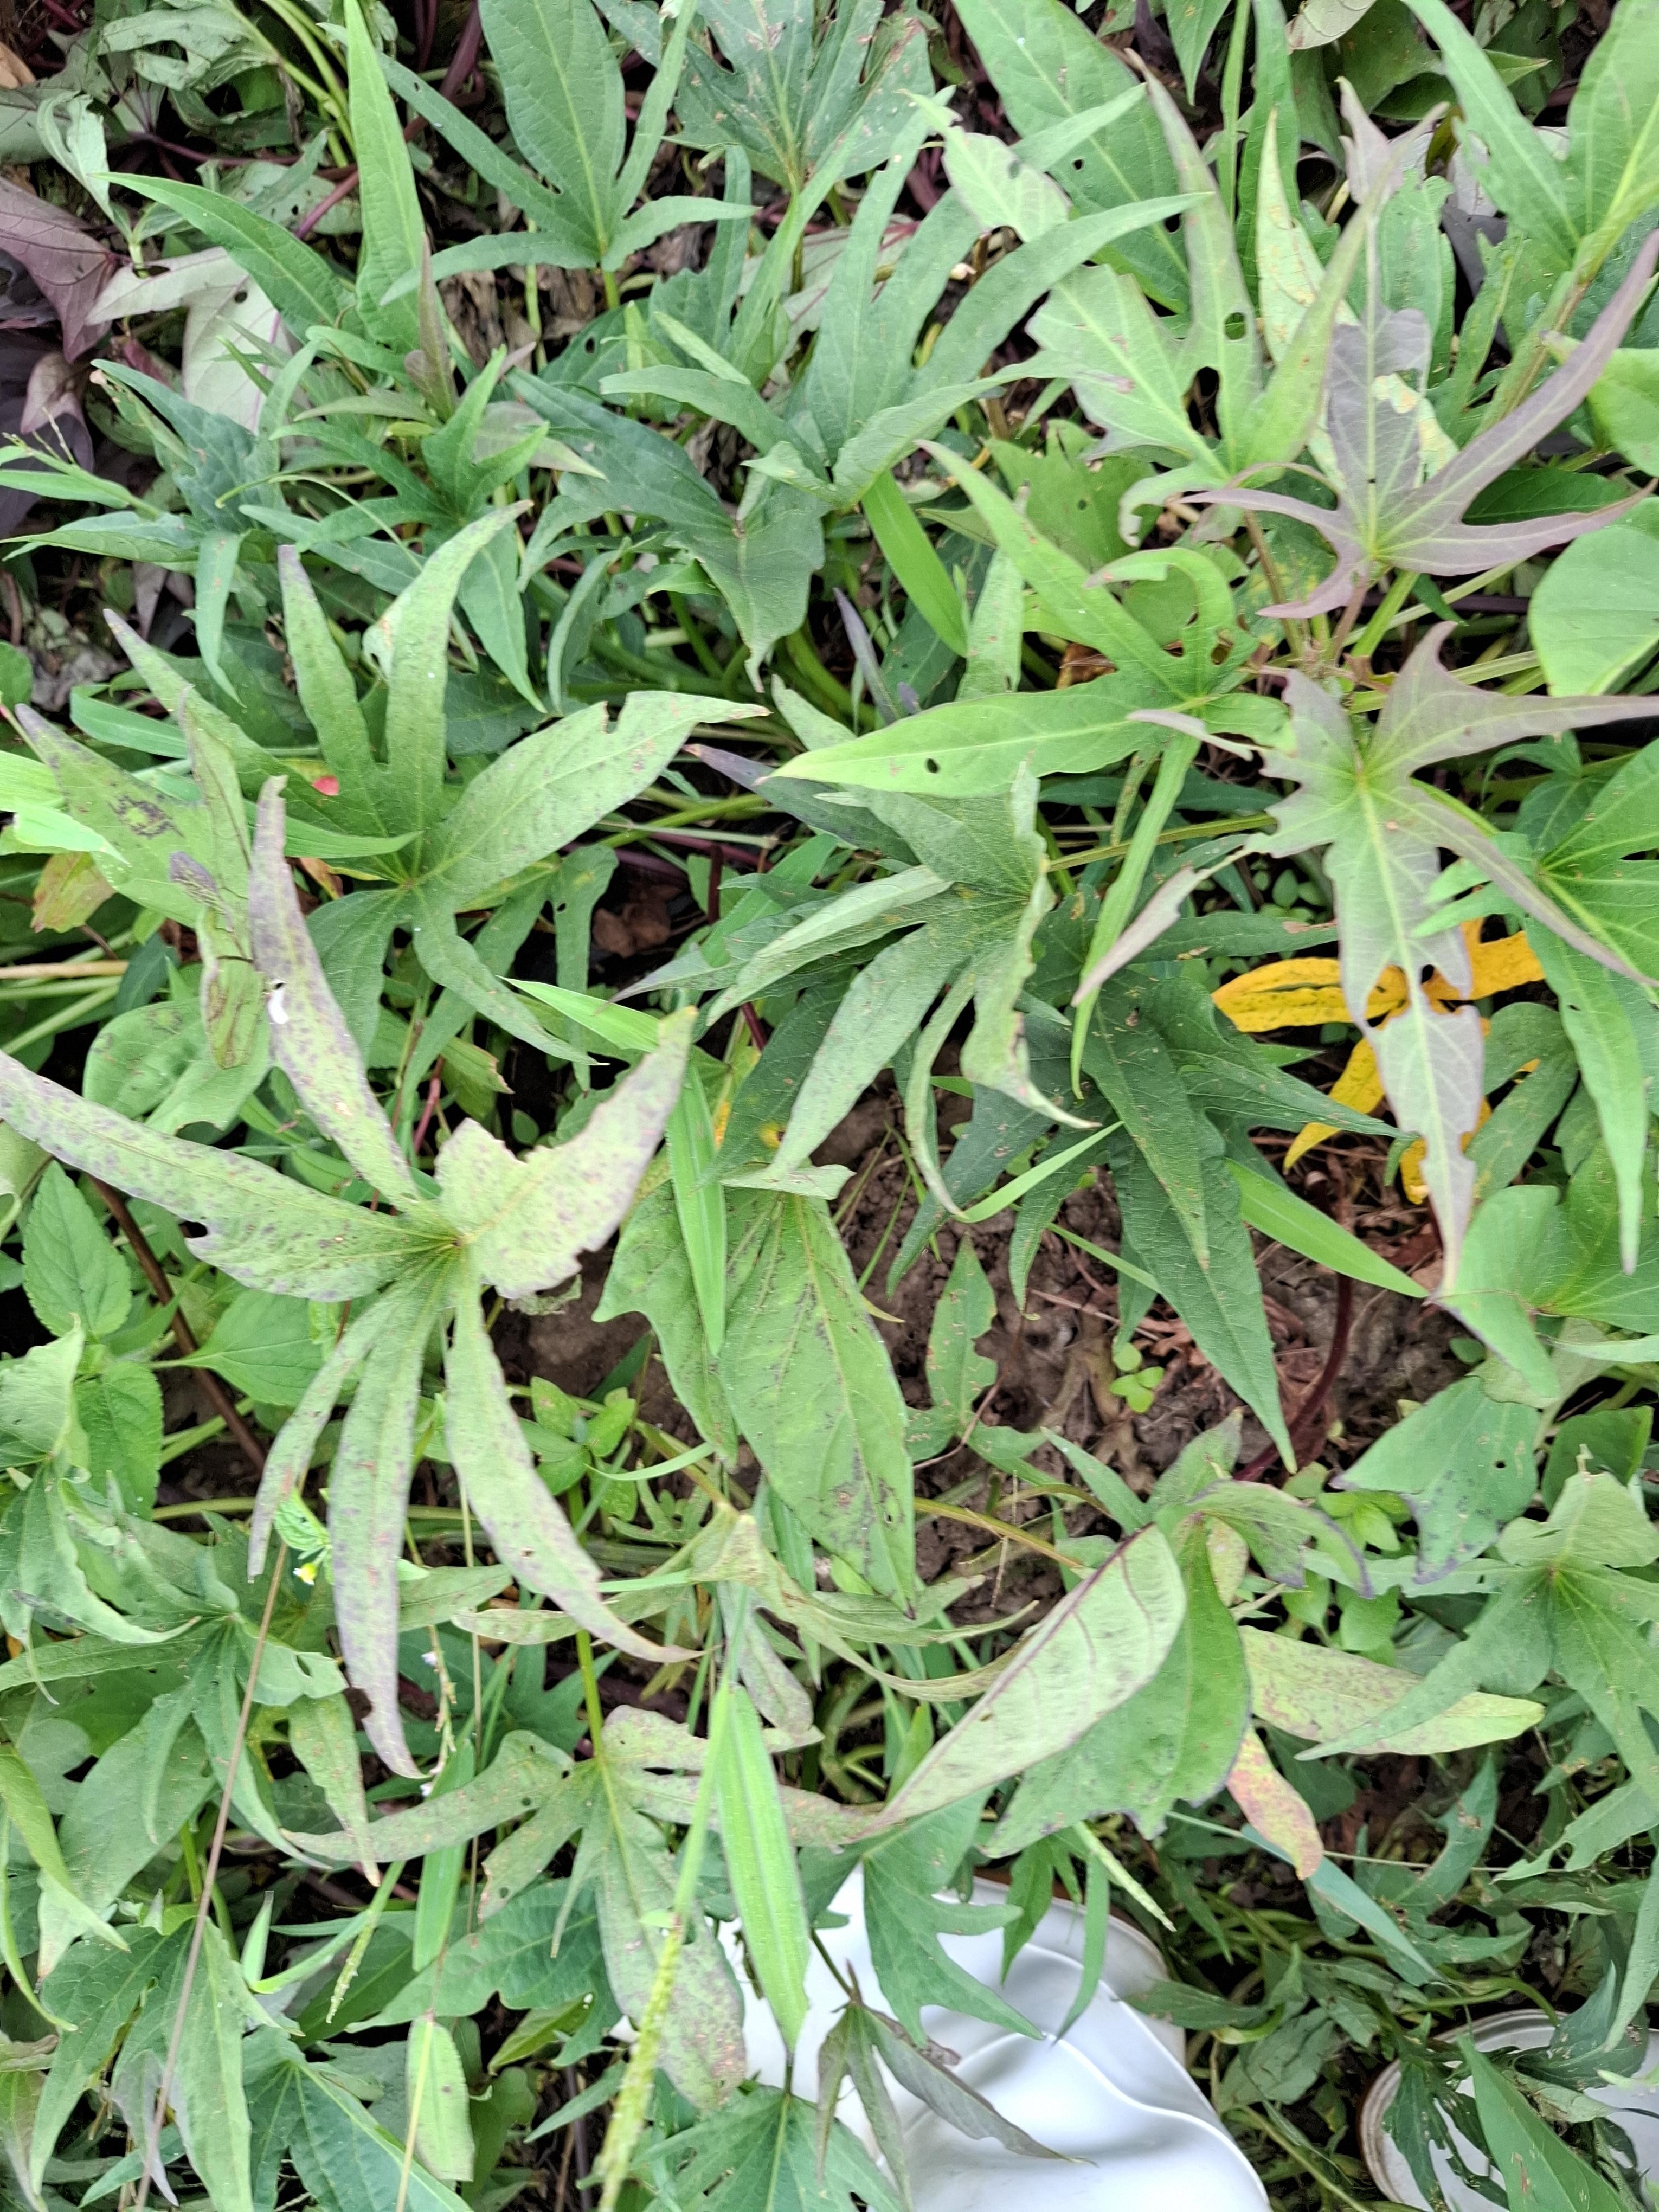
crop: sorghum
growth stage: harvest maturity
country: Tanzania
